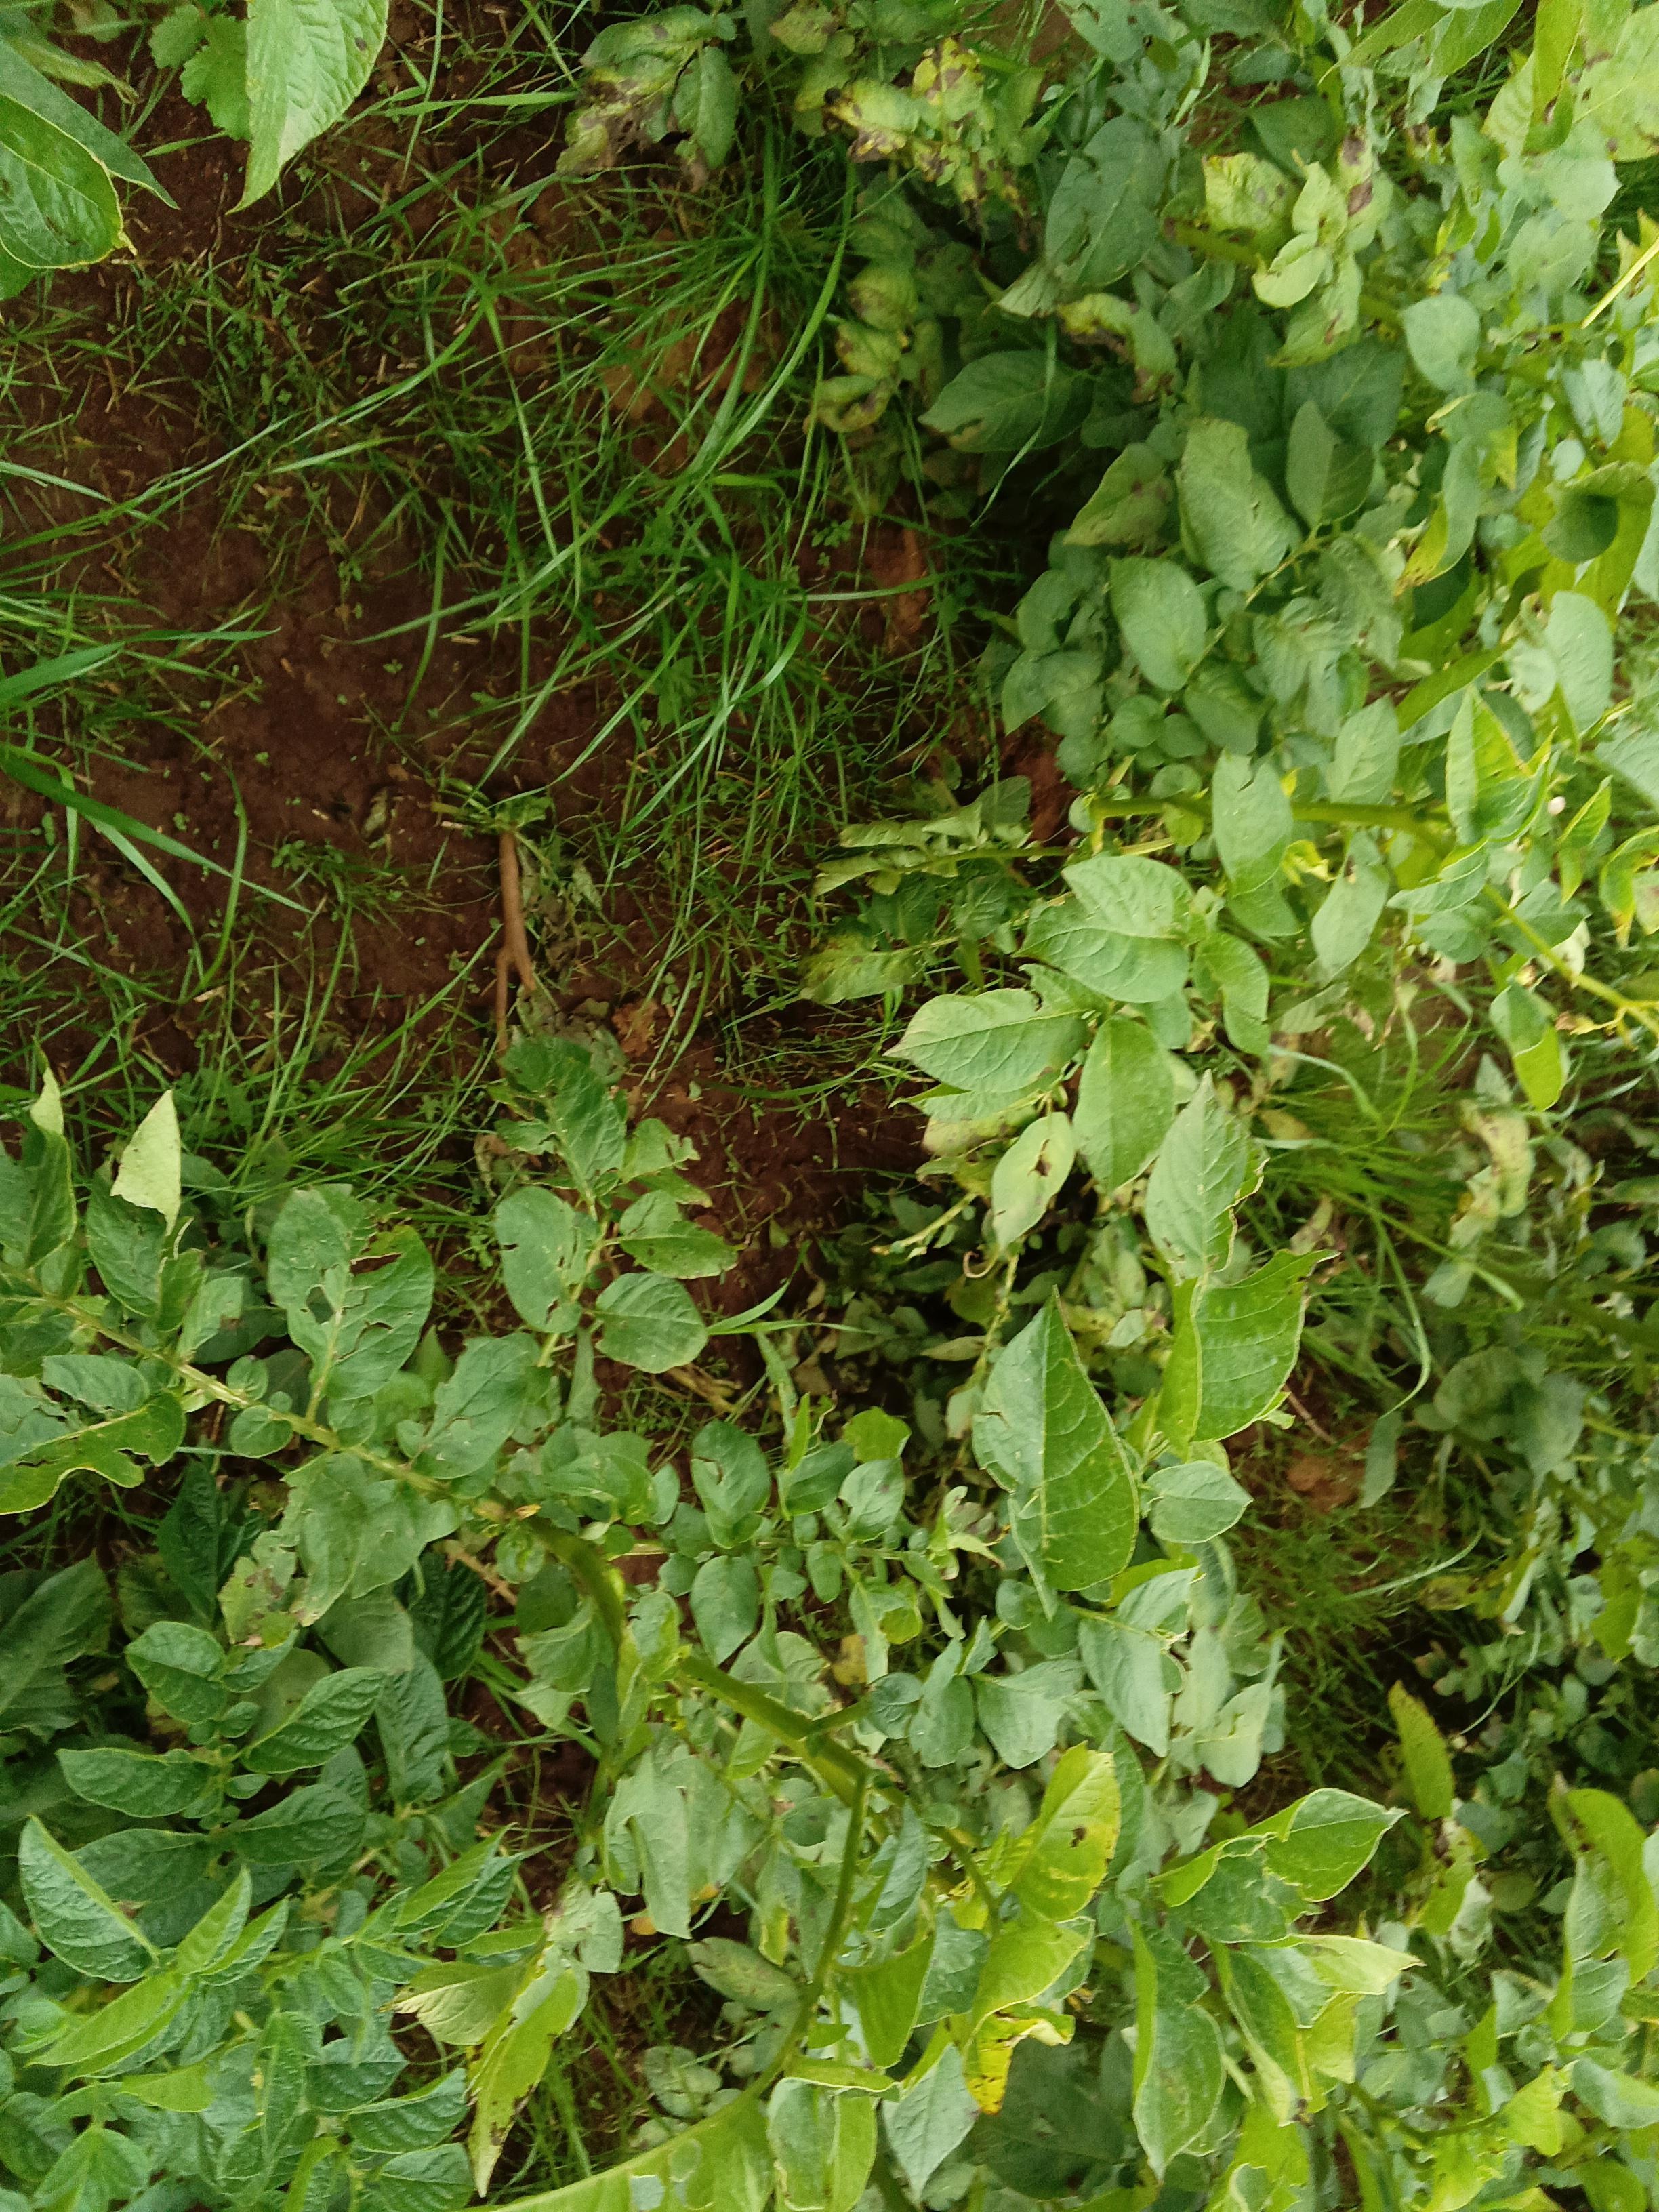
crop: potato
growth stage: harvest maturity
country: Kenya
